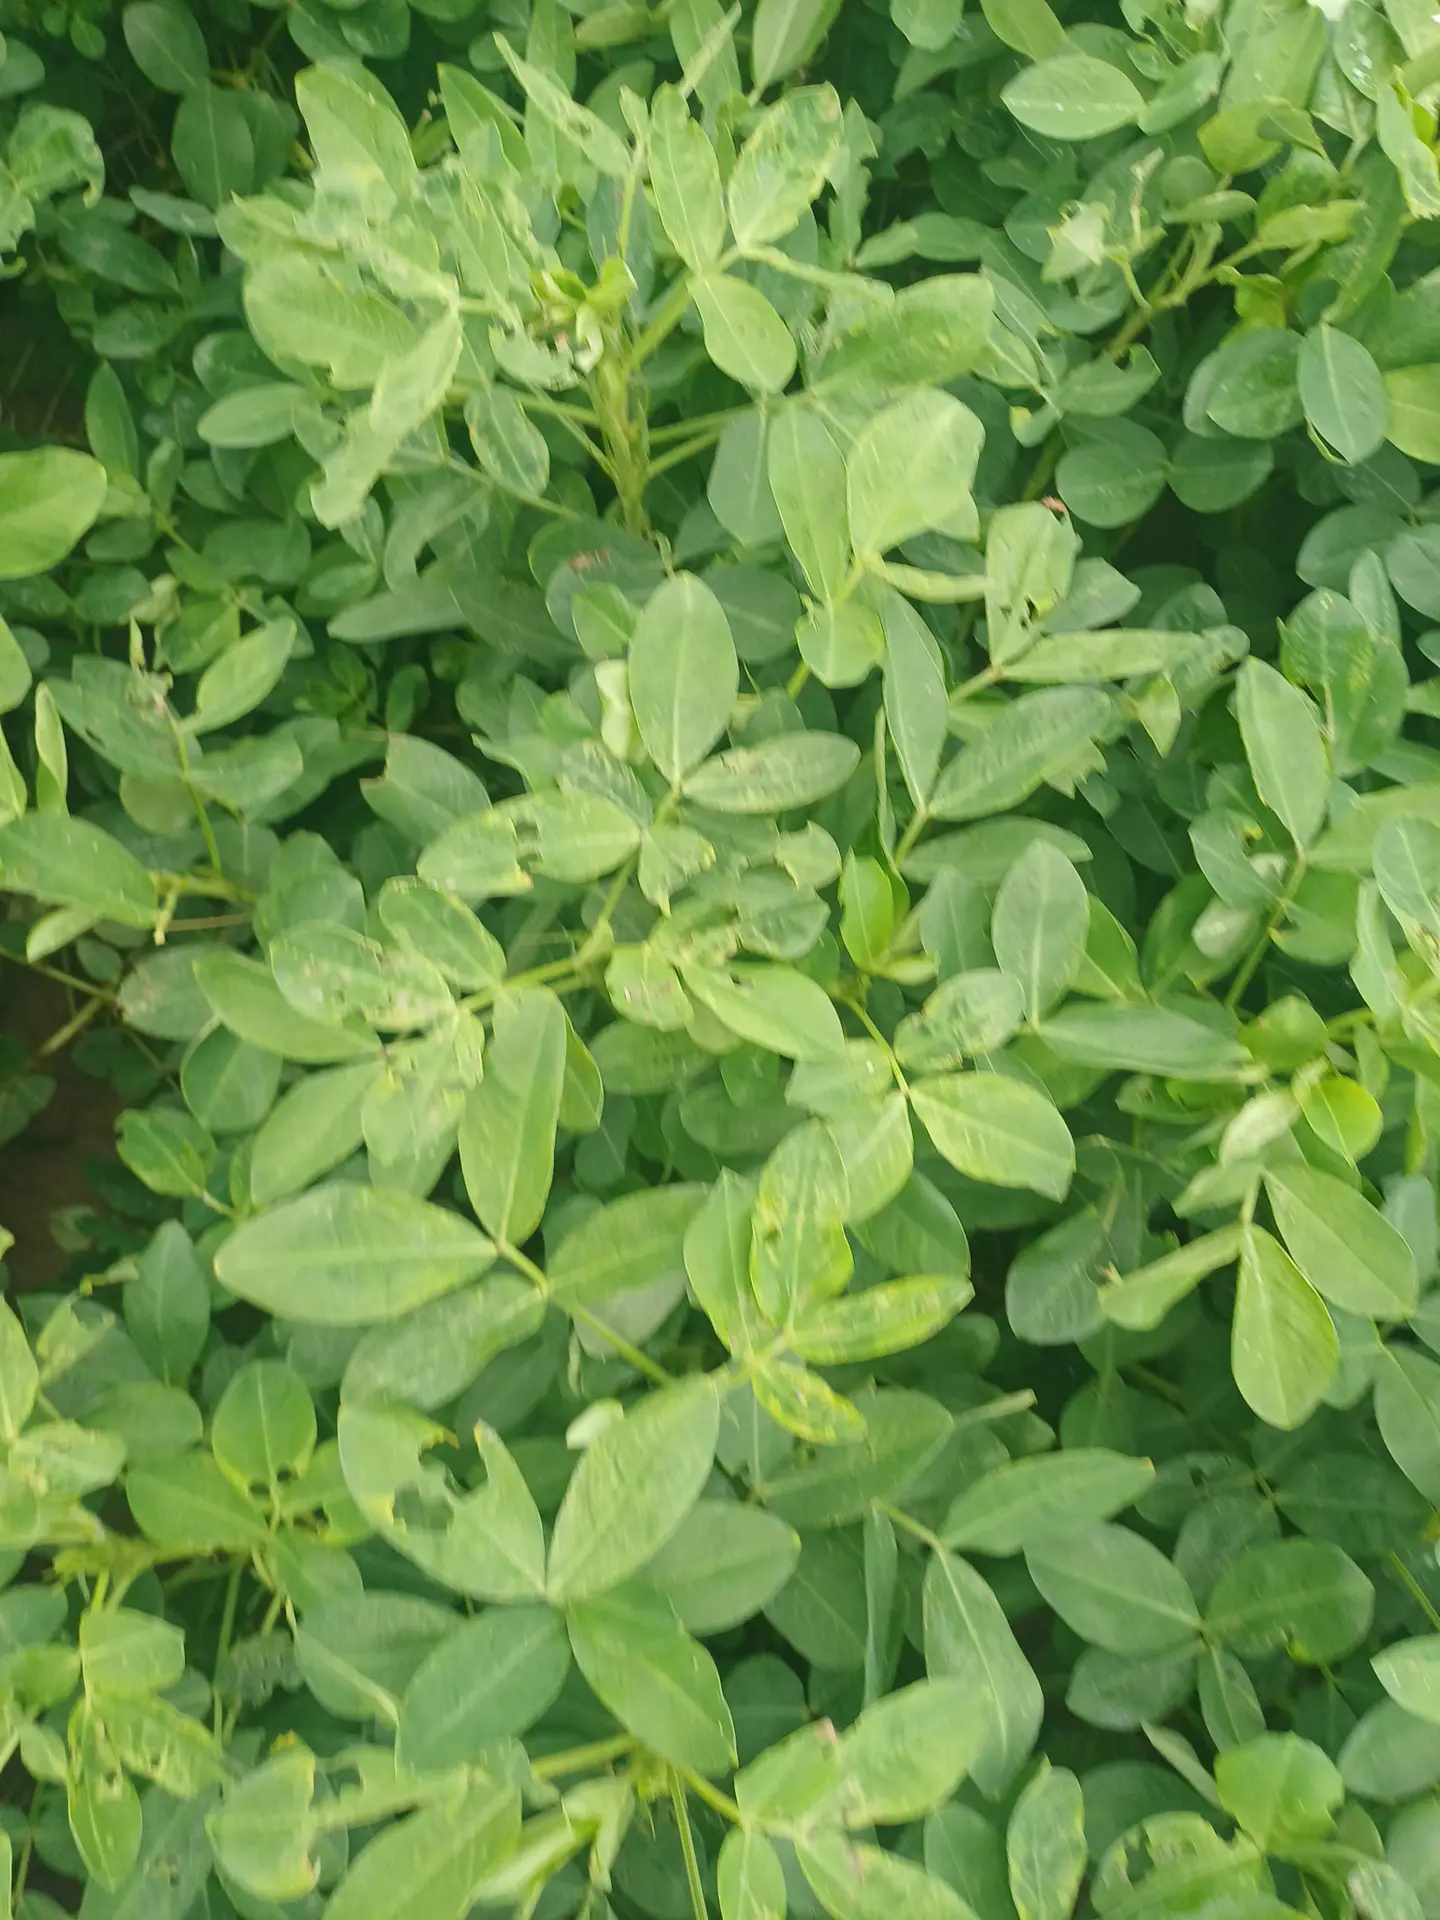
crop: groundnut
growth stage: pegging
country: Kenya
